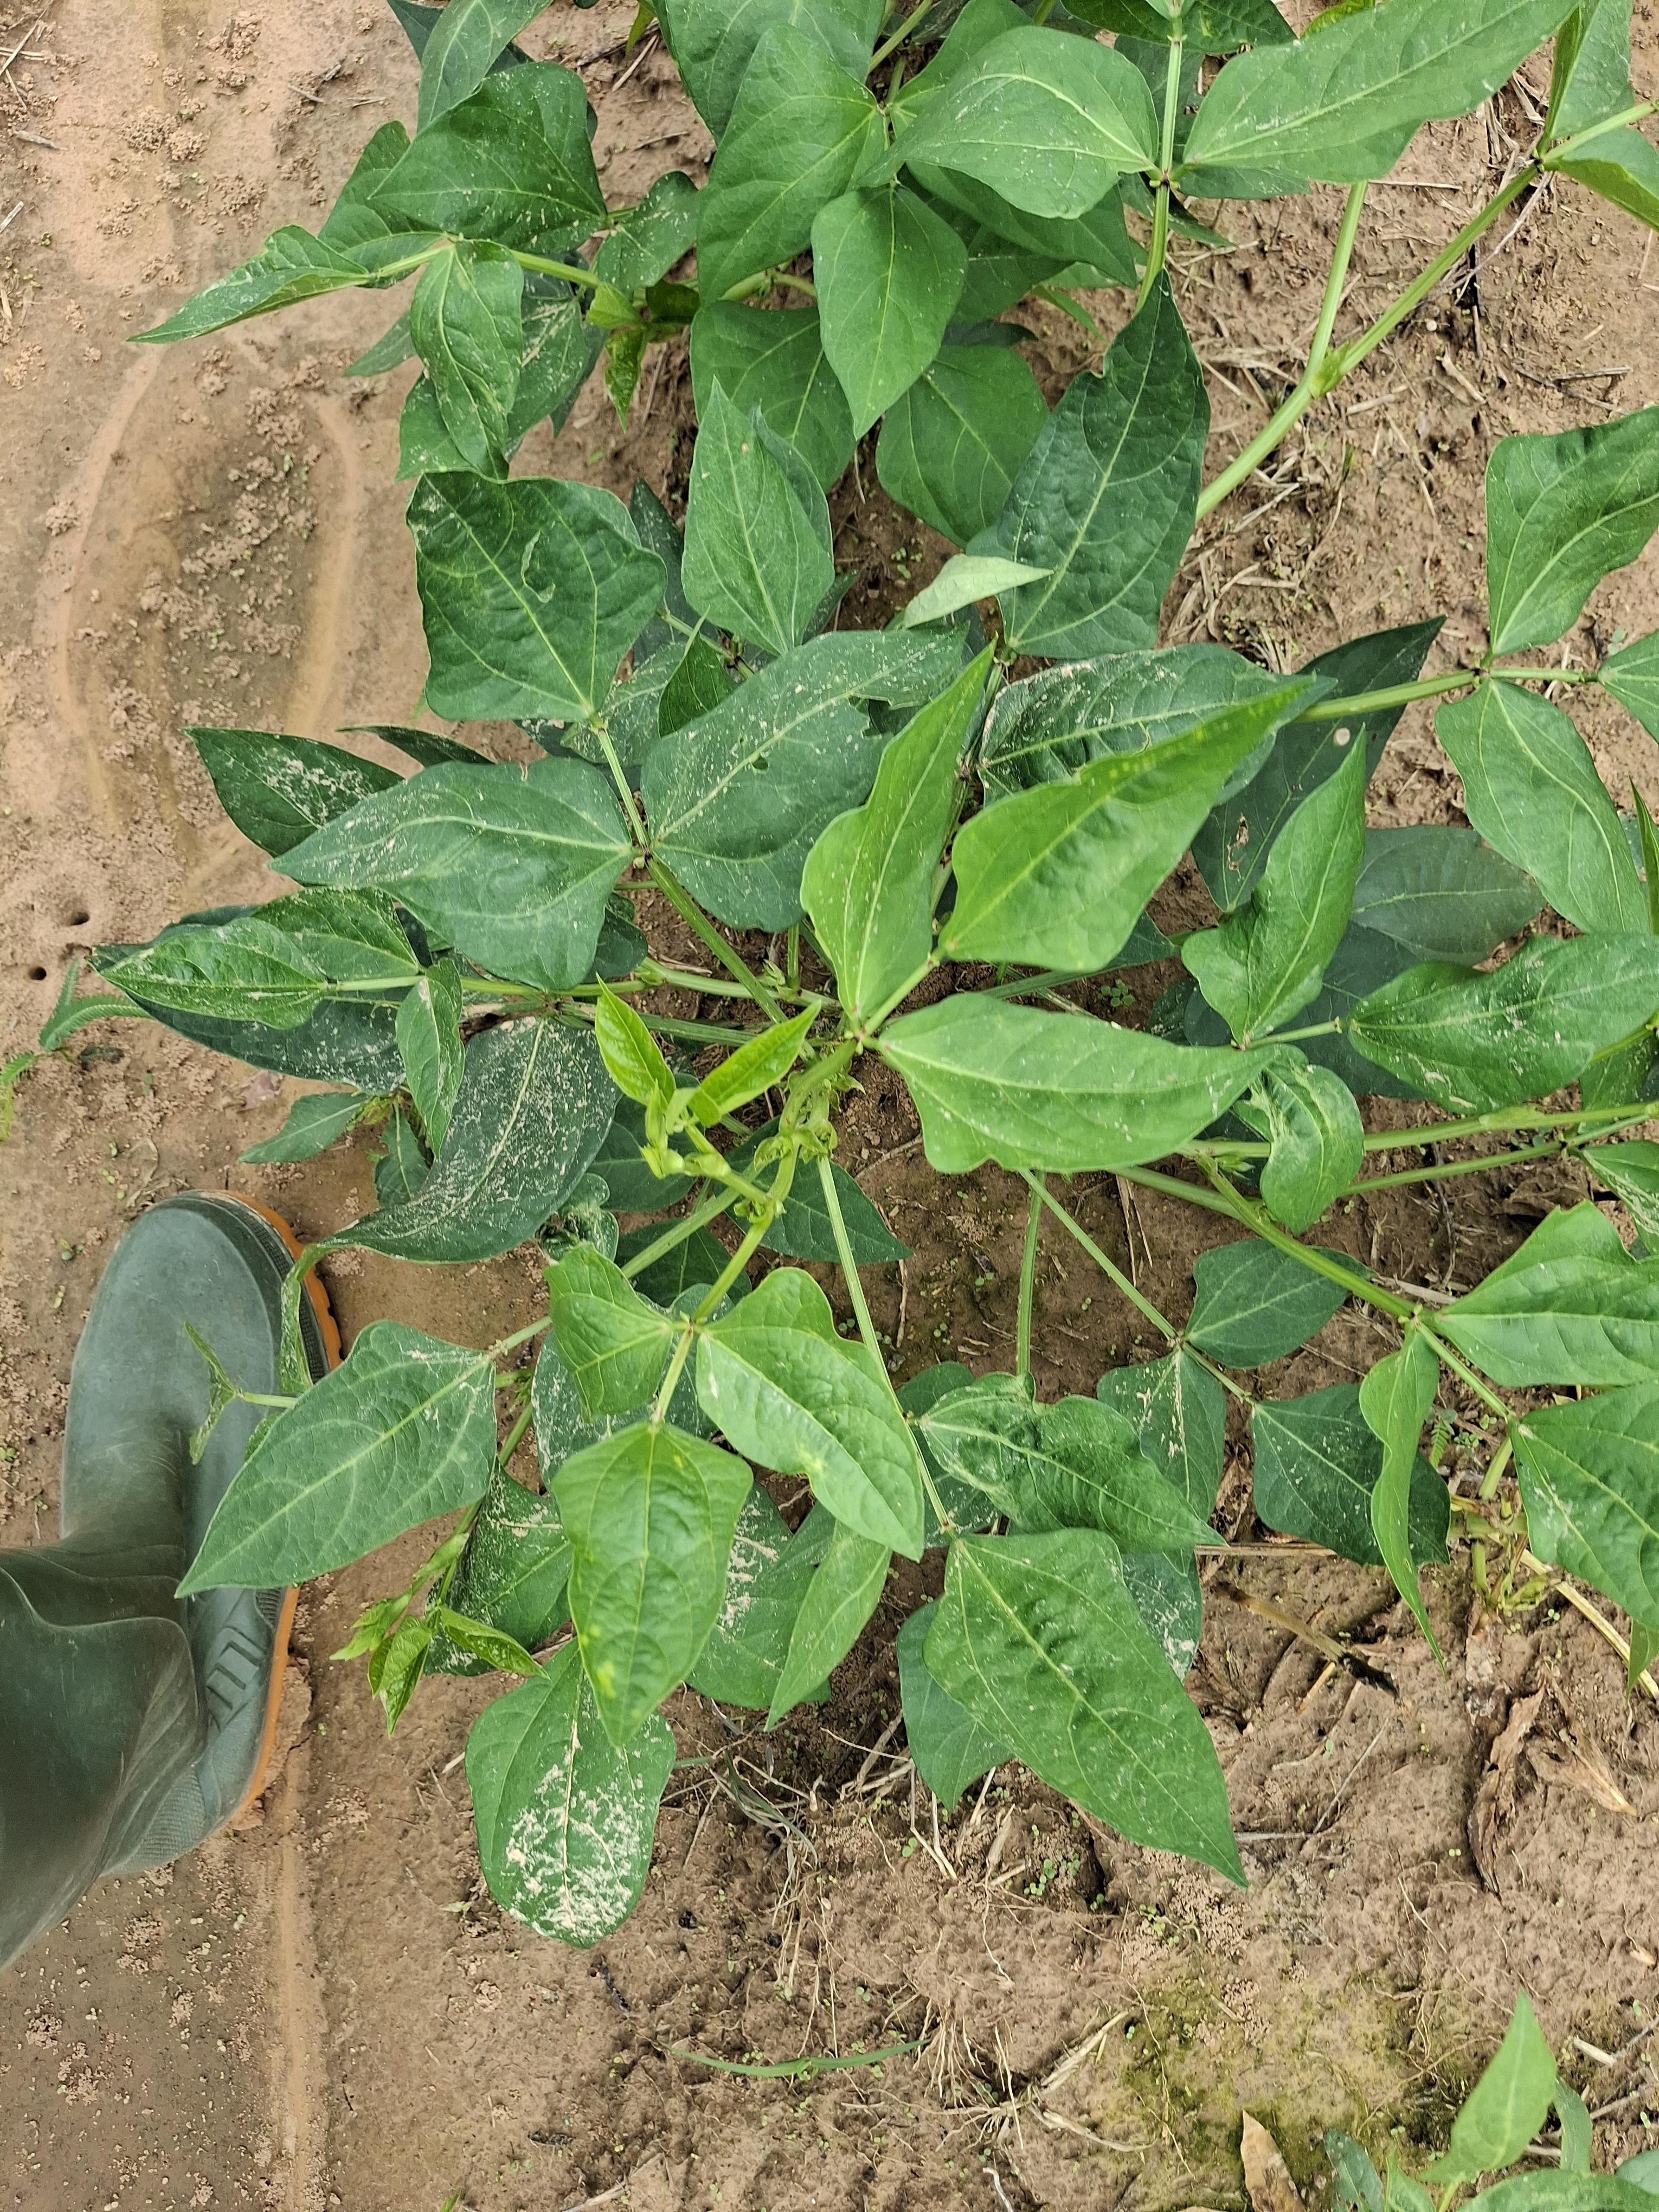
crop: cowpea
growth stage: vegetative
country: Nigeria
